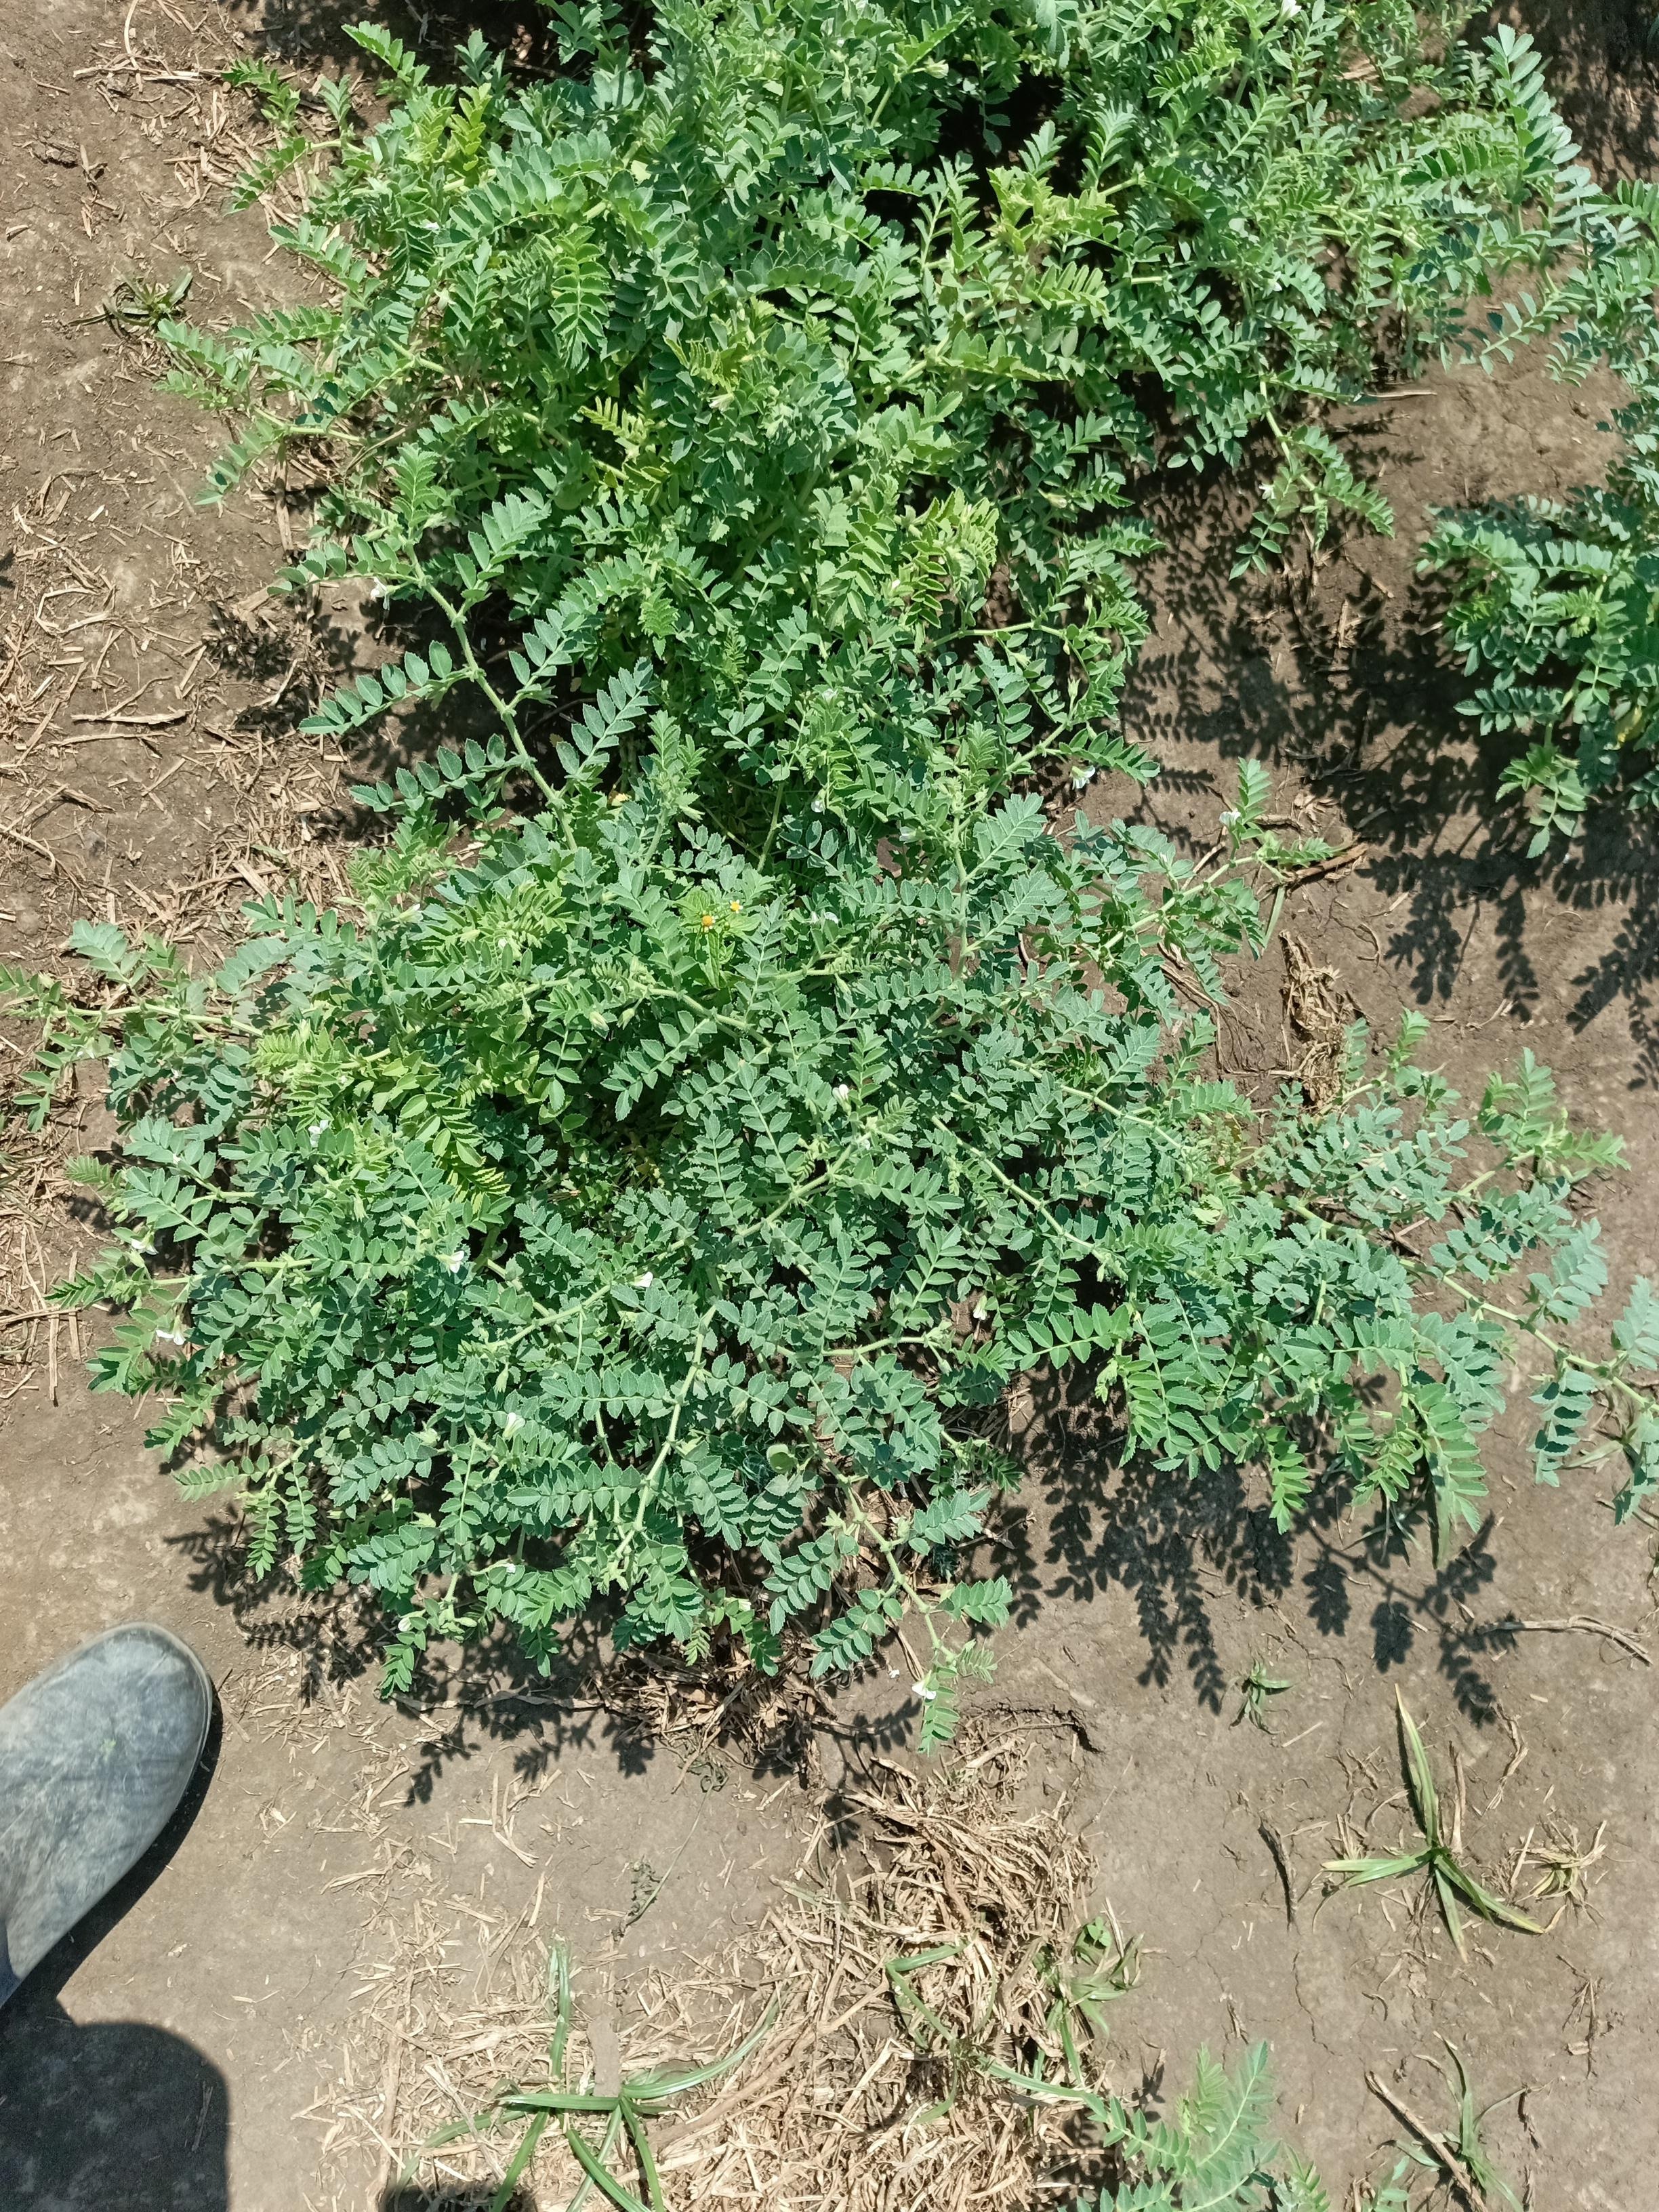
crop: chickpea
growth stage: development pod
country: Tanzania
